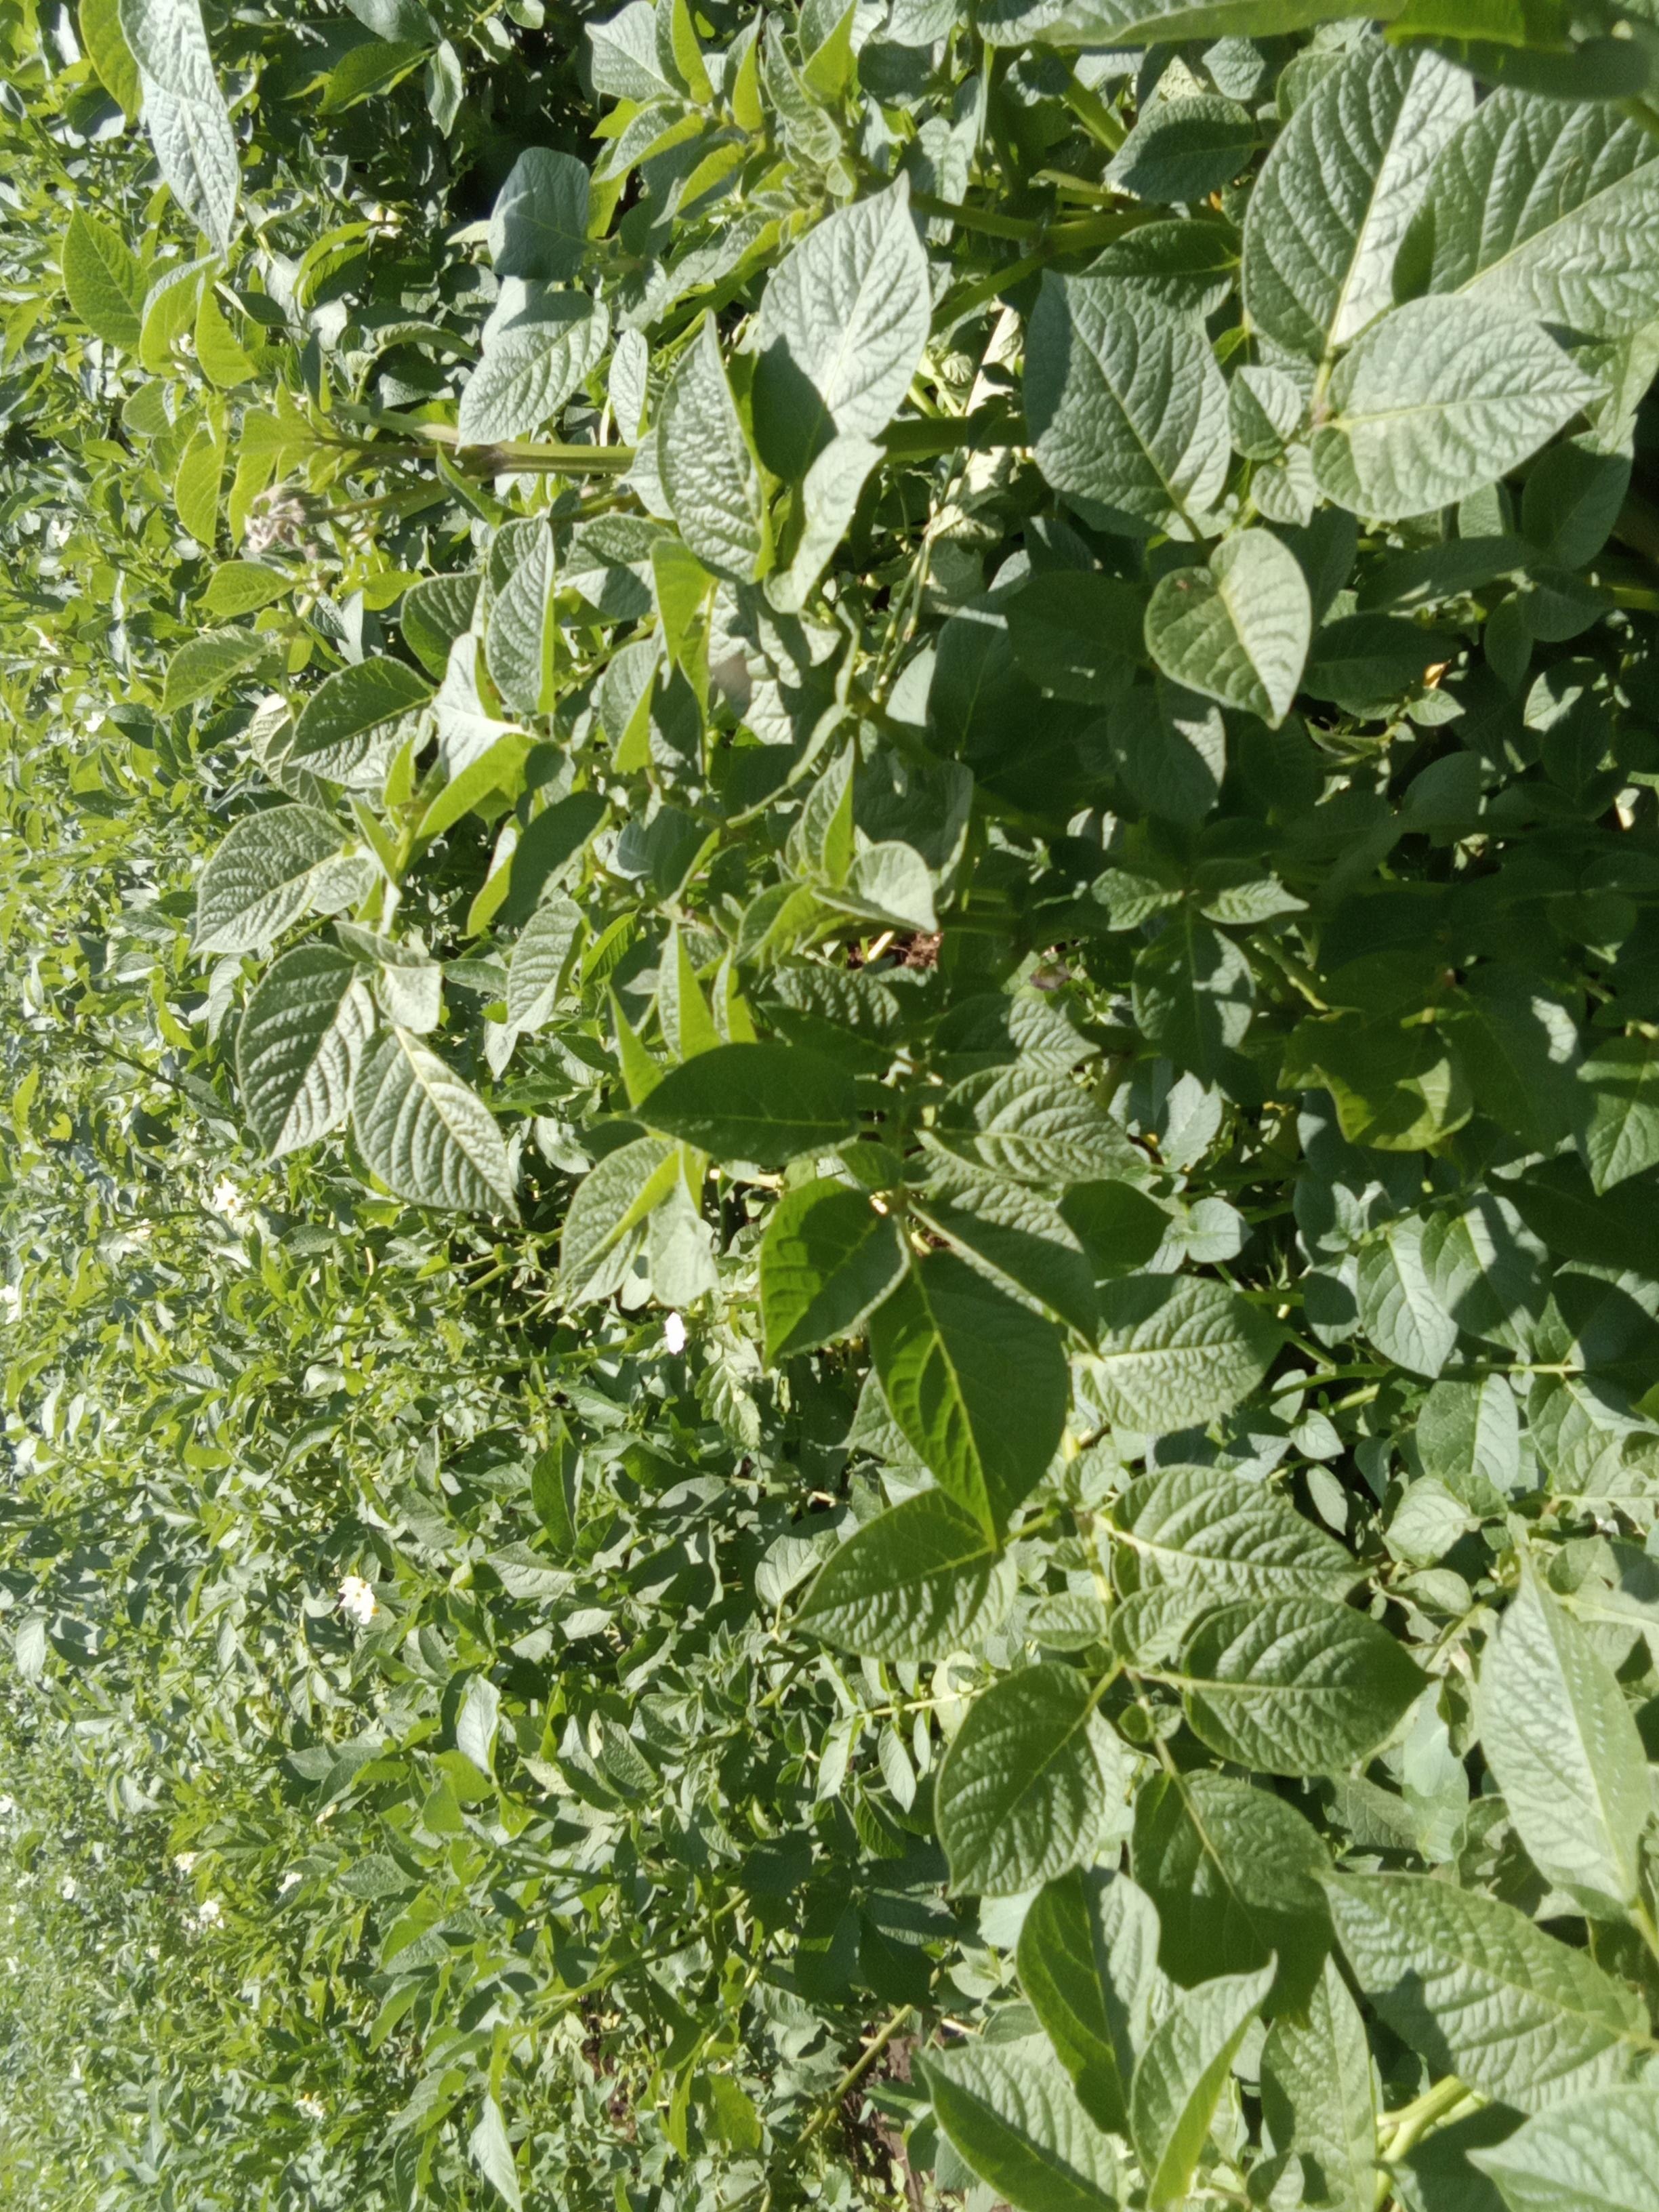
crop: potato
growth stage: vegetative
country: Kenya
